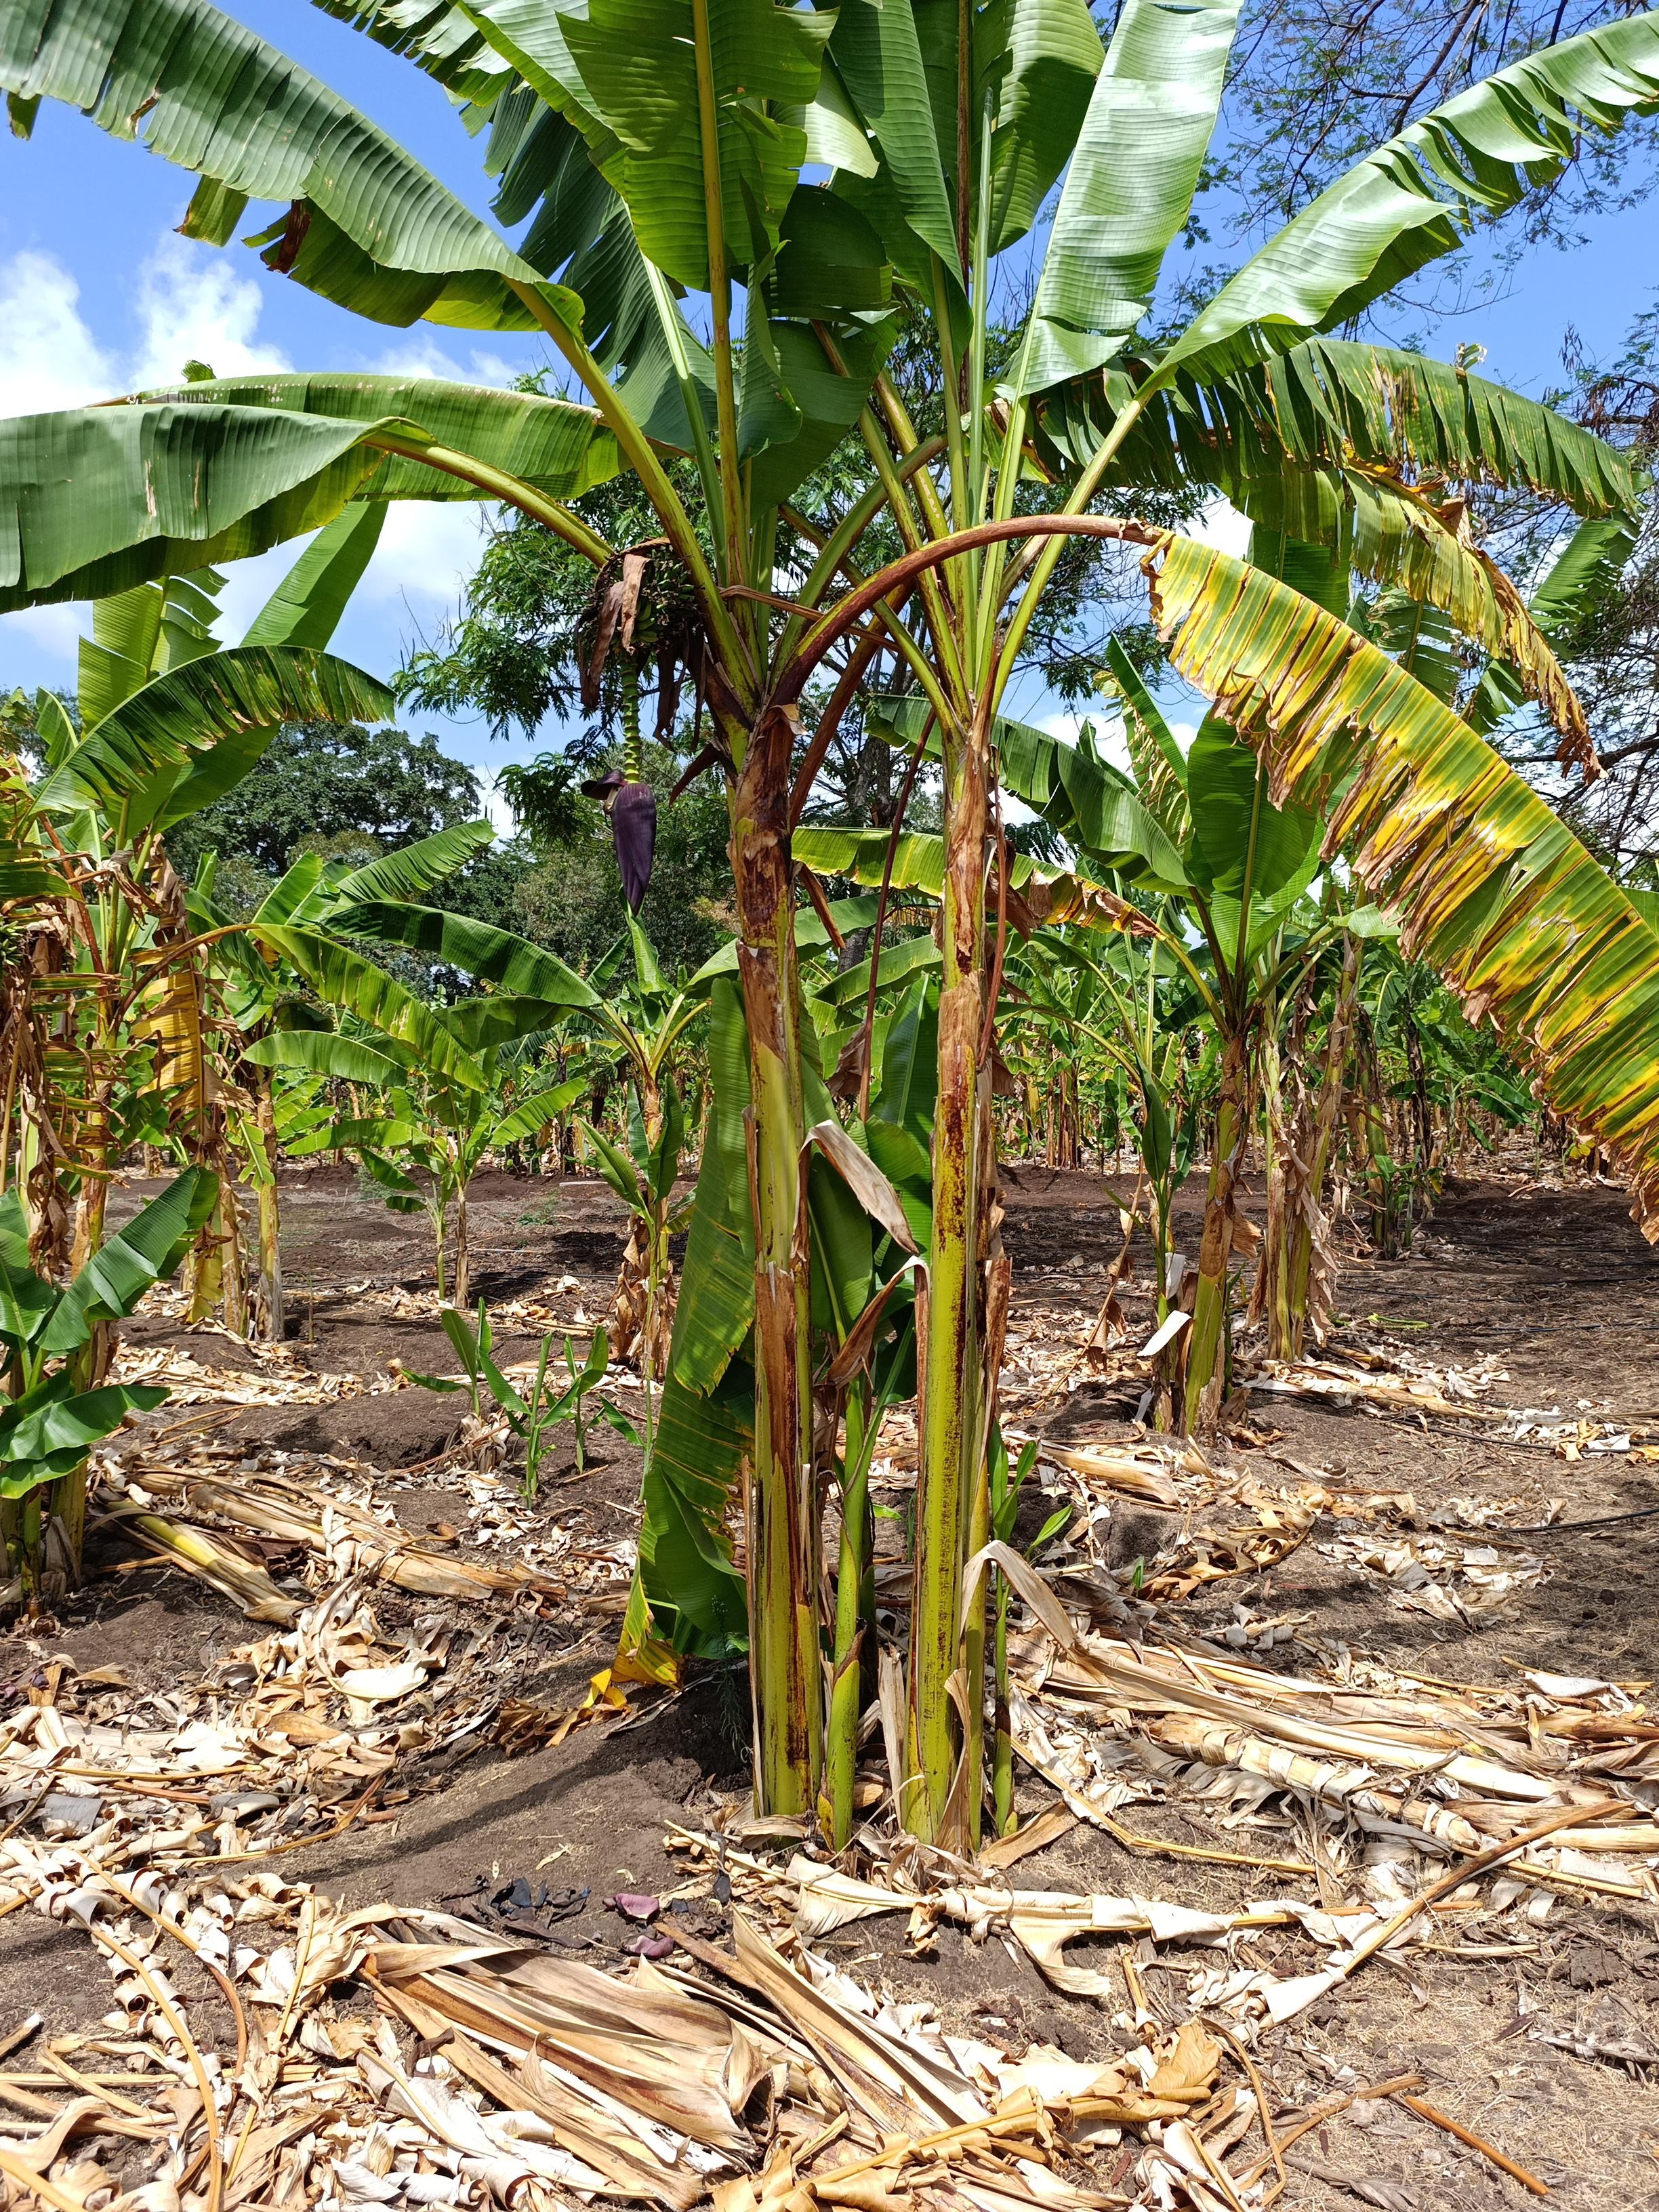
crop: banana
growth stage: development fruit
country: Tanzania
